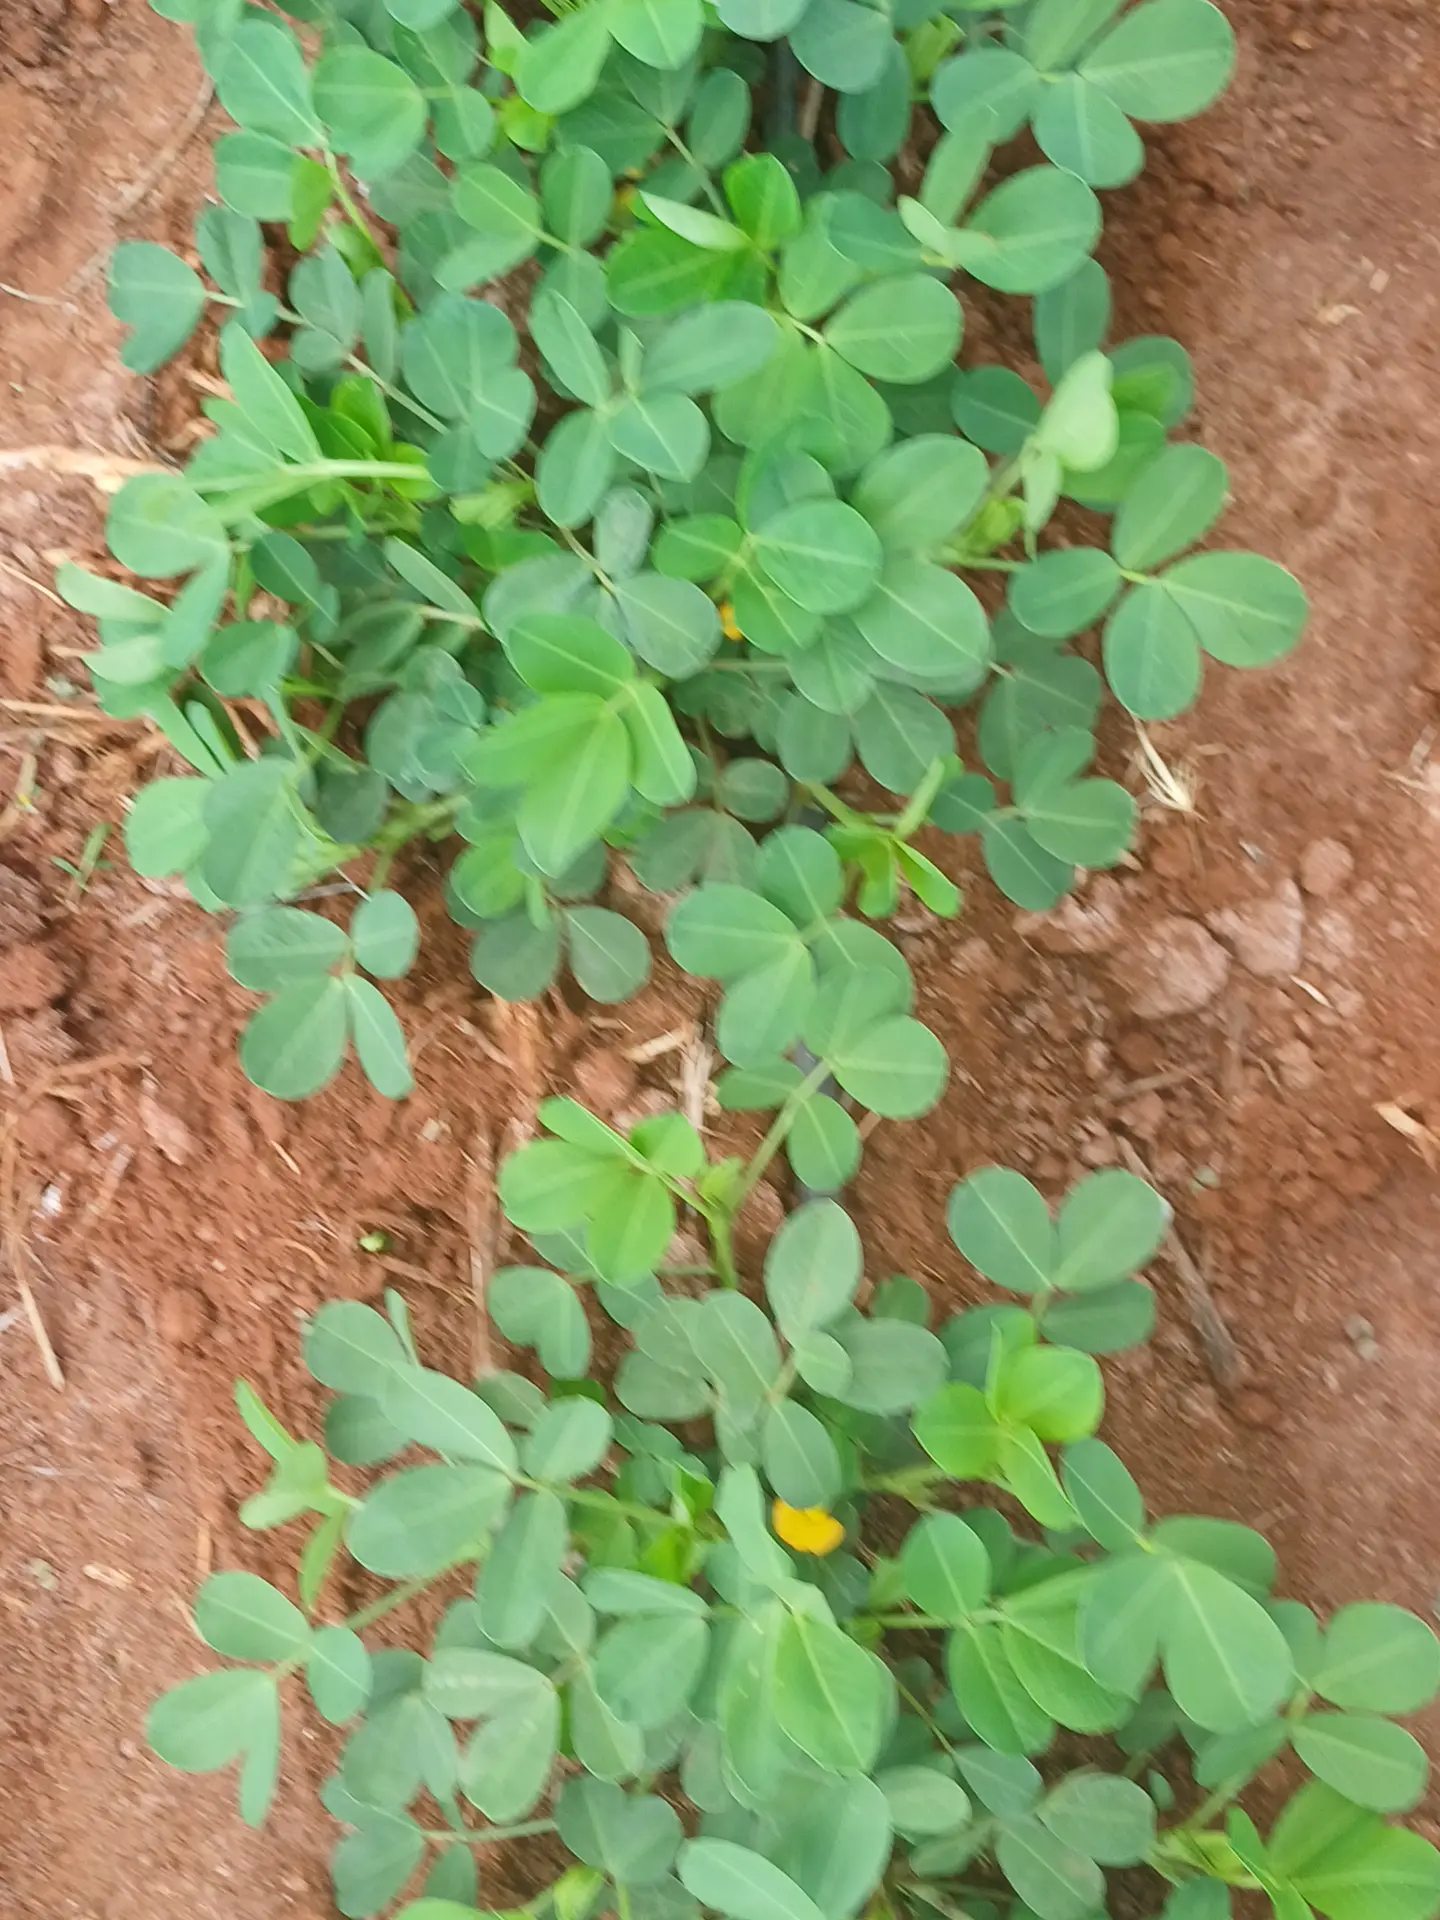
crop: groundnut
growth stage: flowering
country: Kenya
